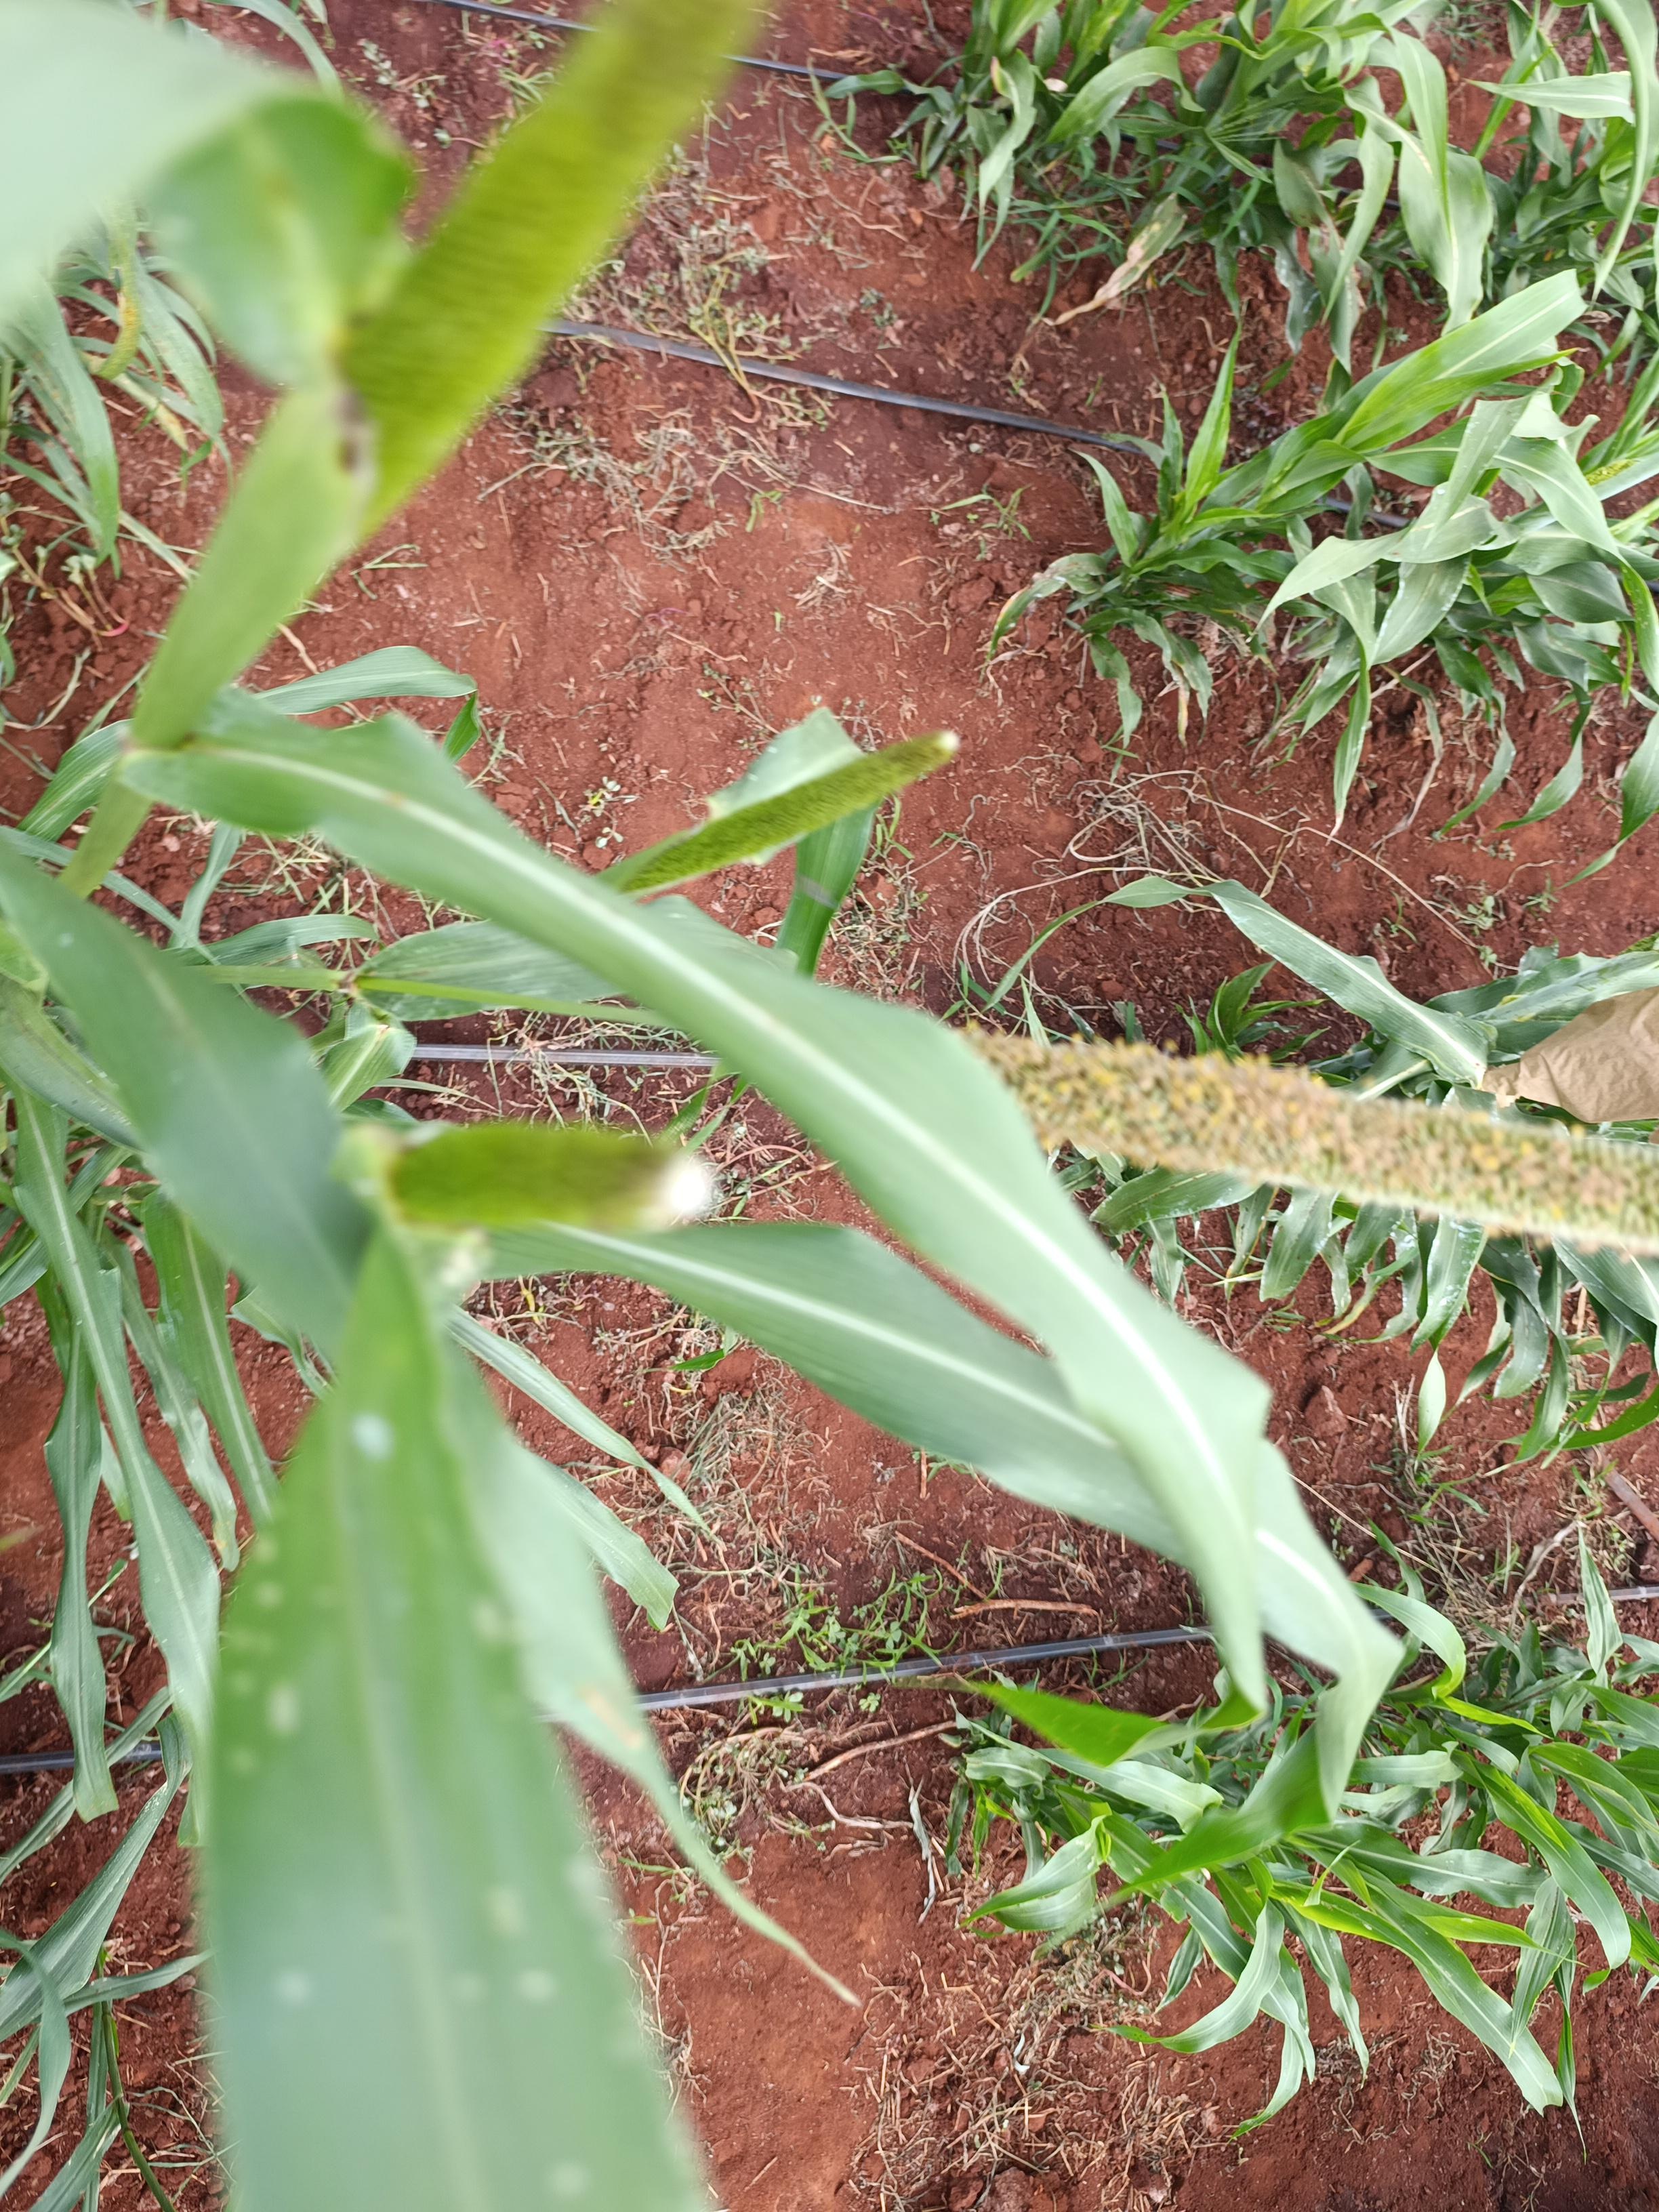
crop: pearl millet
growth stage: flowering
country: Kenya
